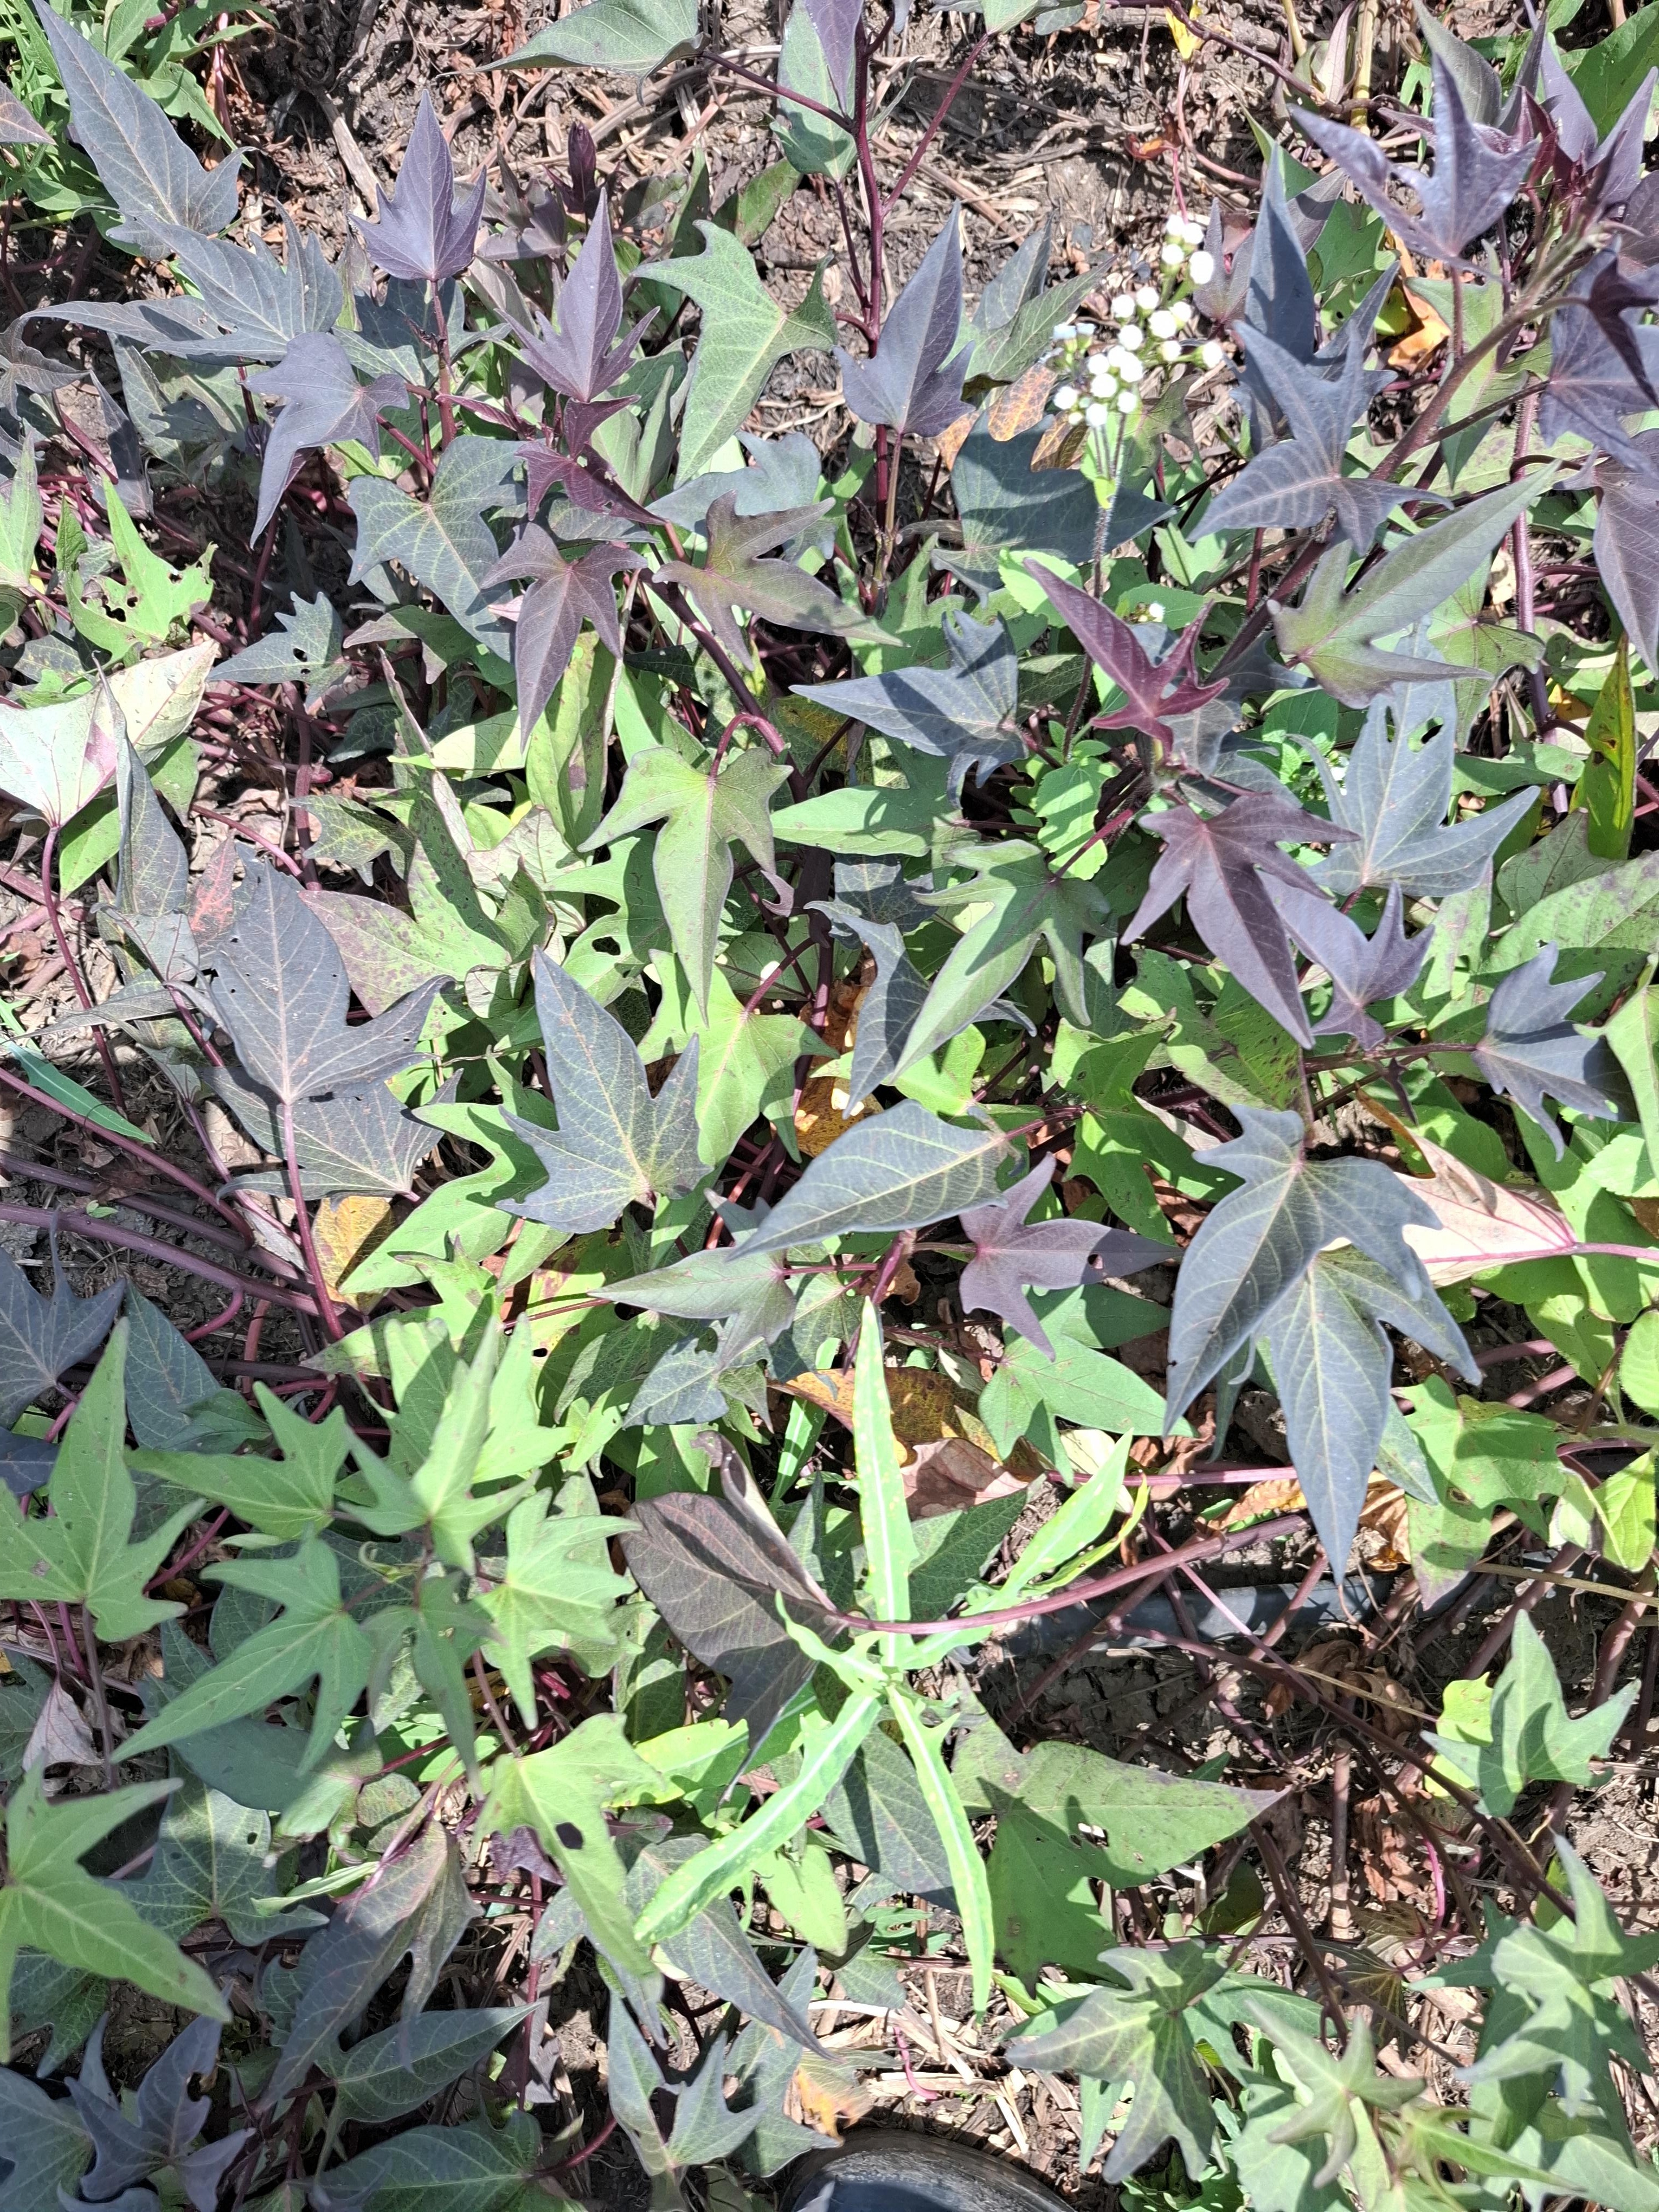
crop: sweet potato
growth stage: flowering
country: Tanzania
